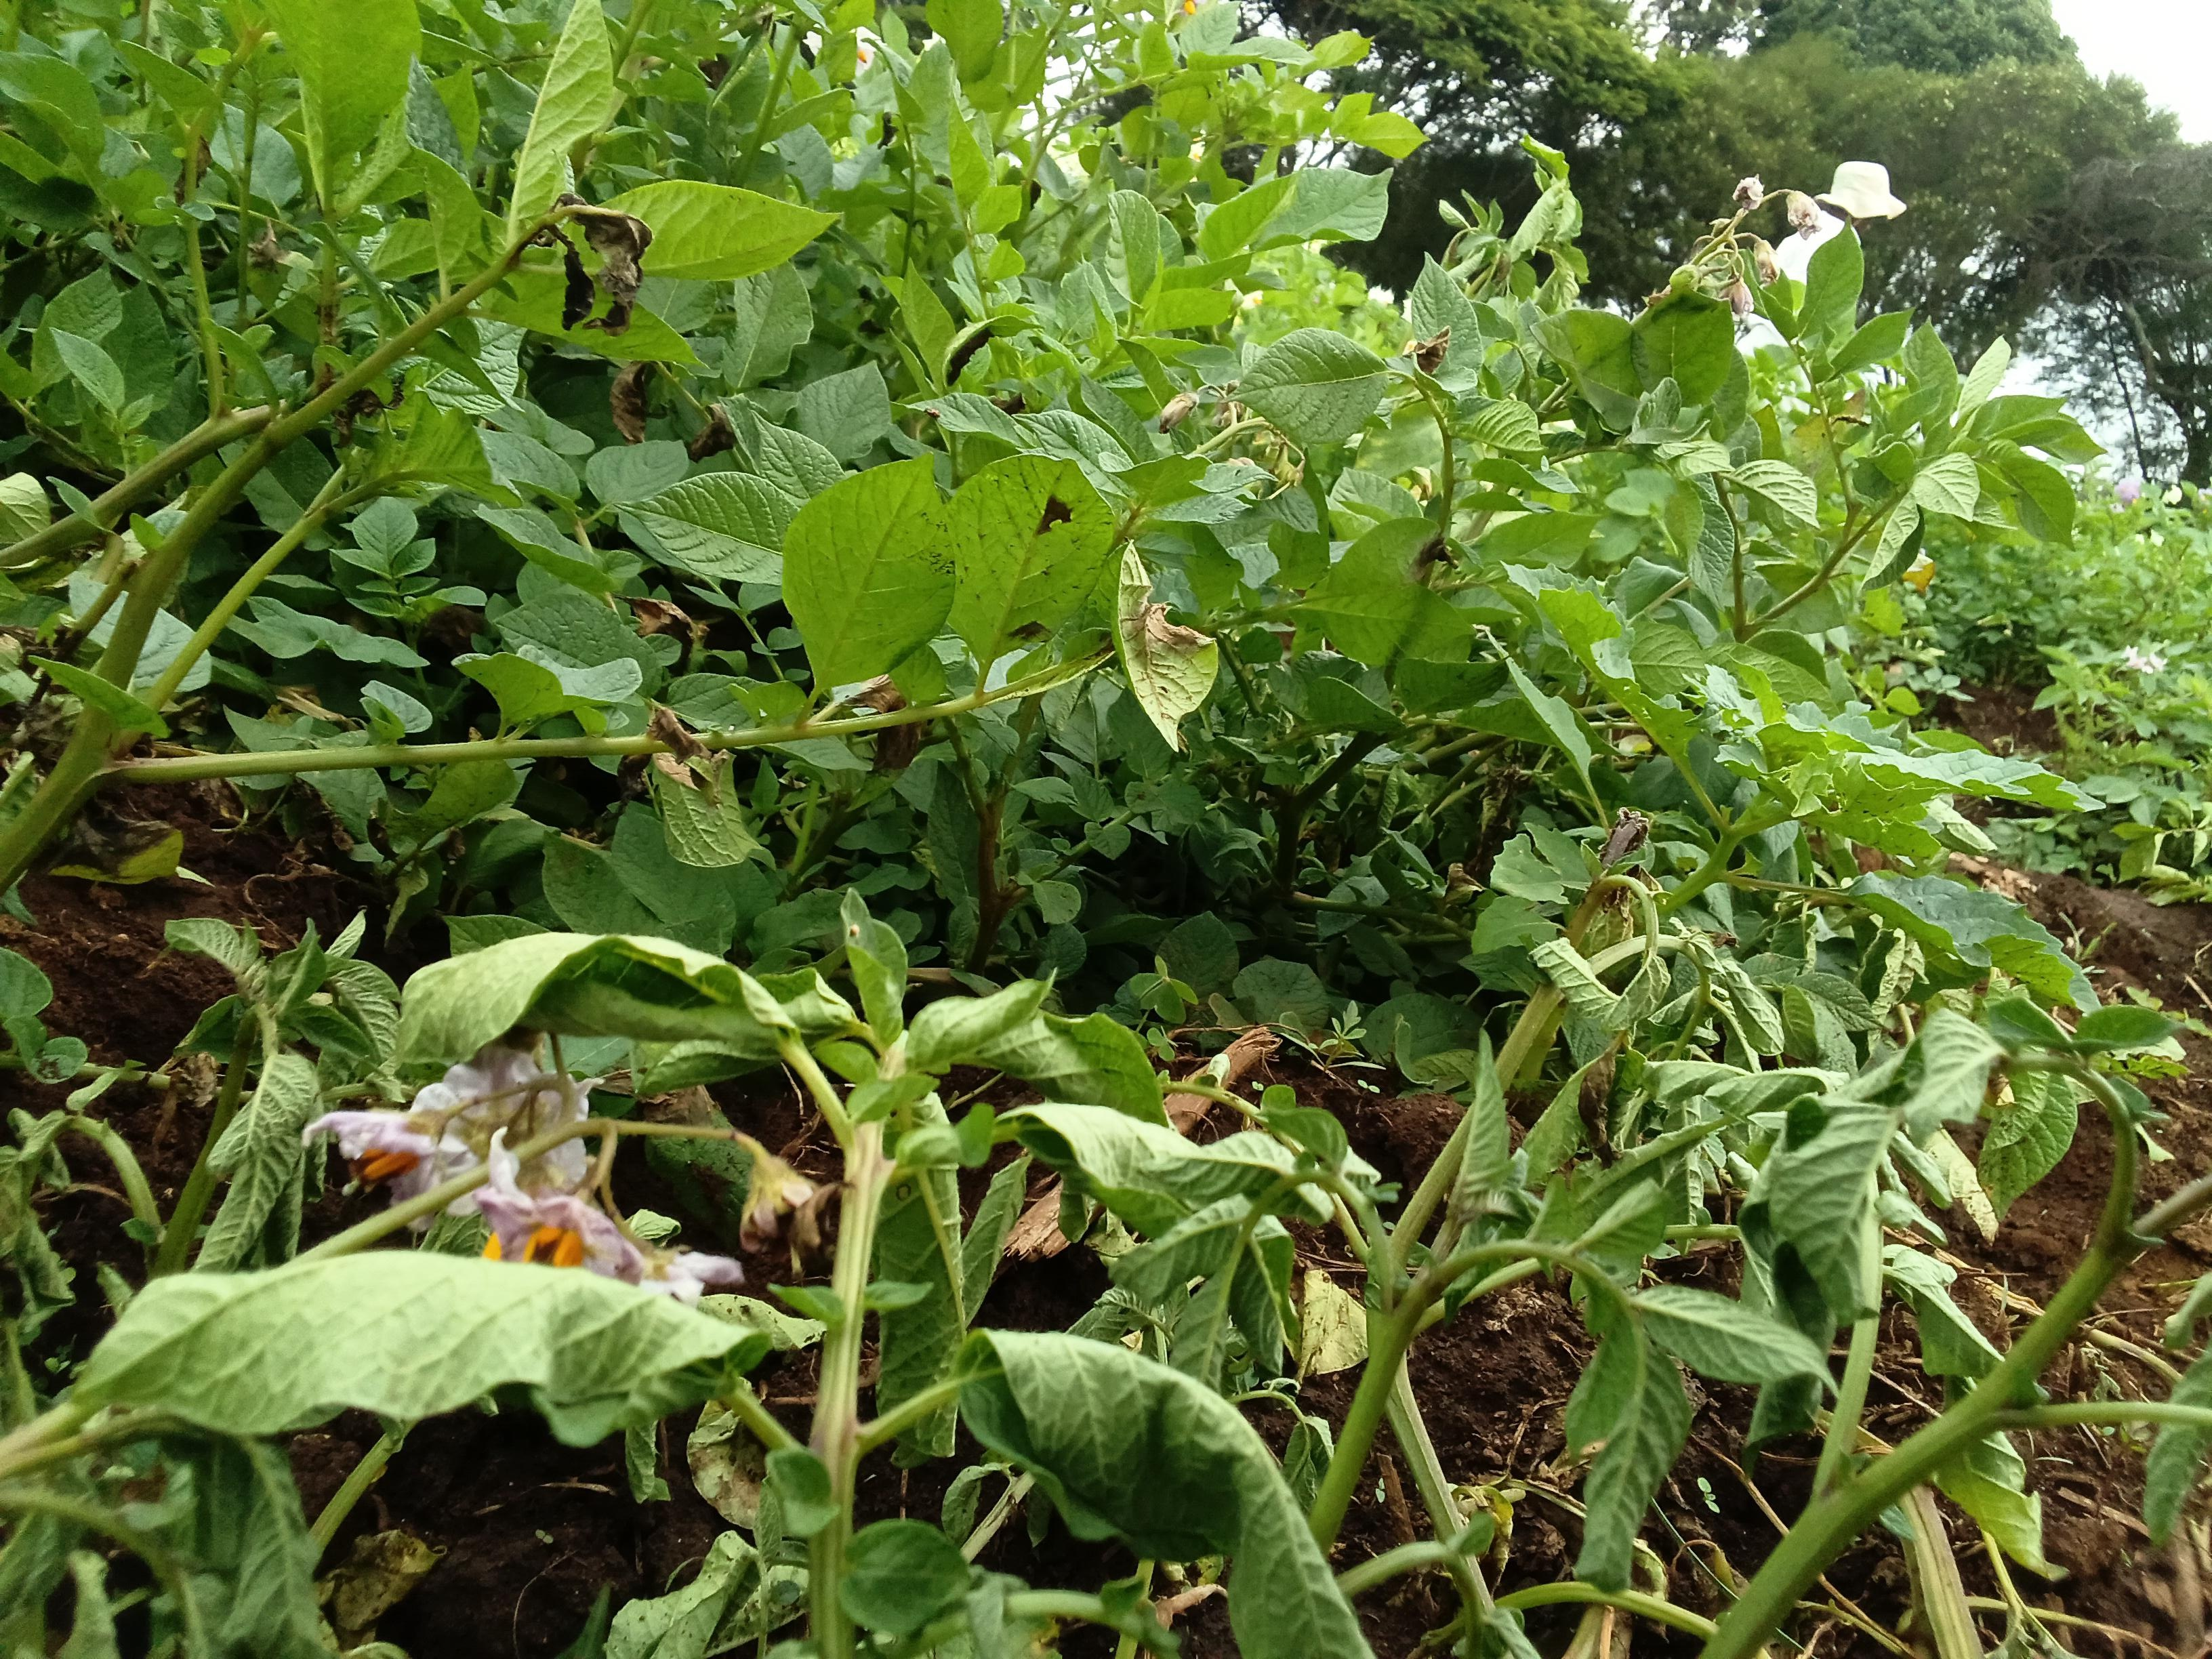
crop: potato
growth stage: flowering
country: Kenya
